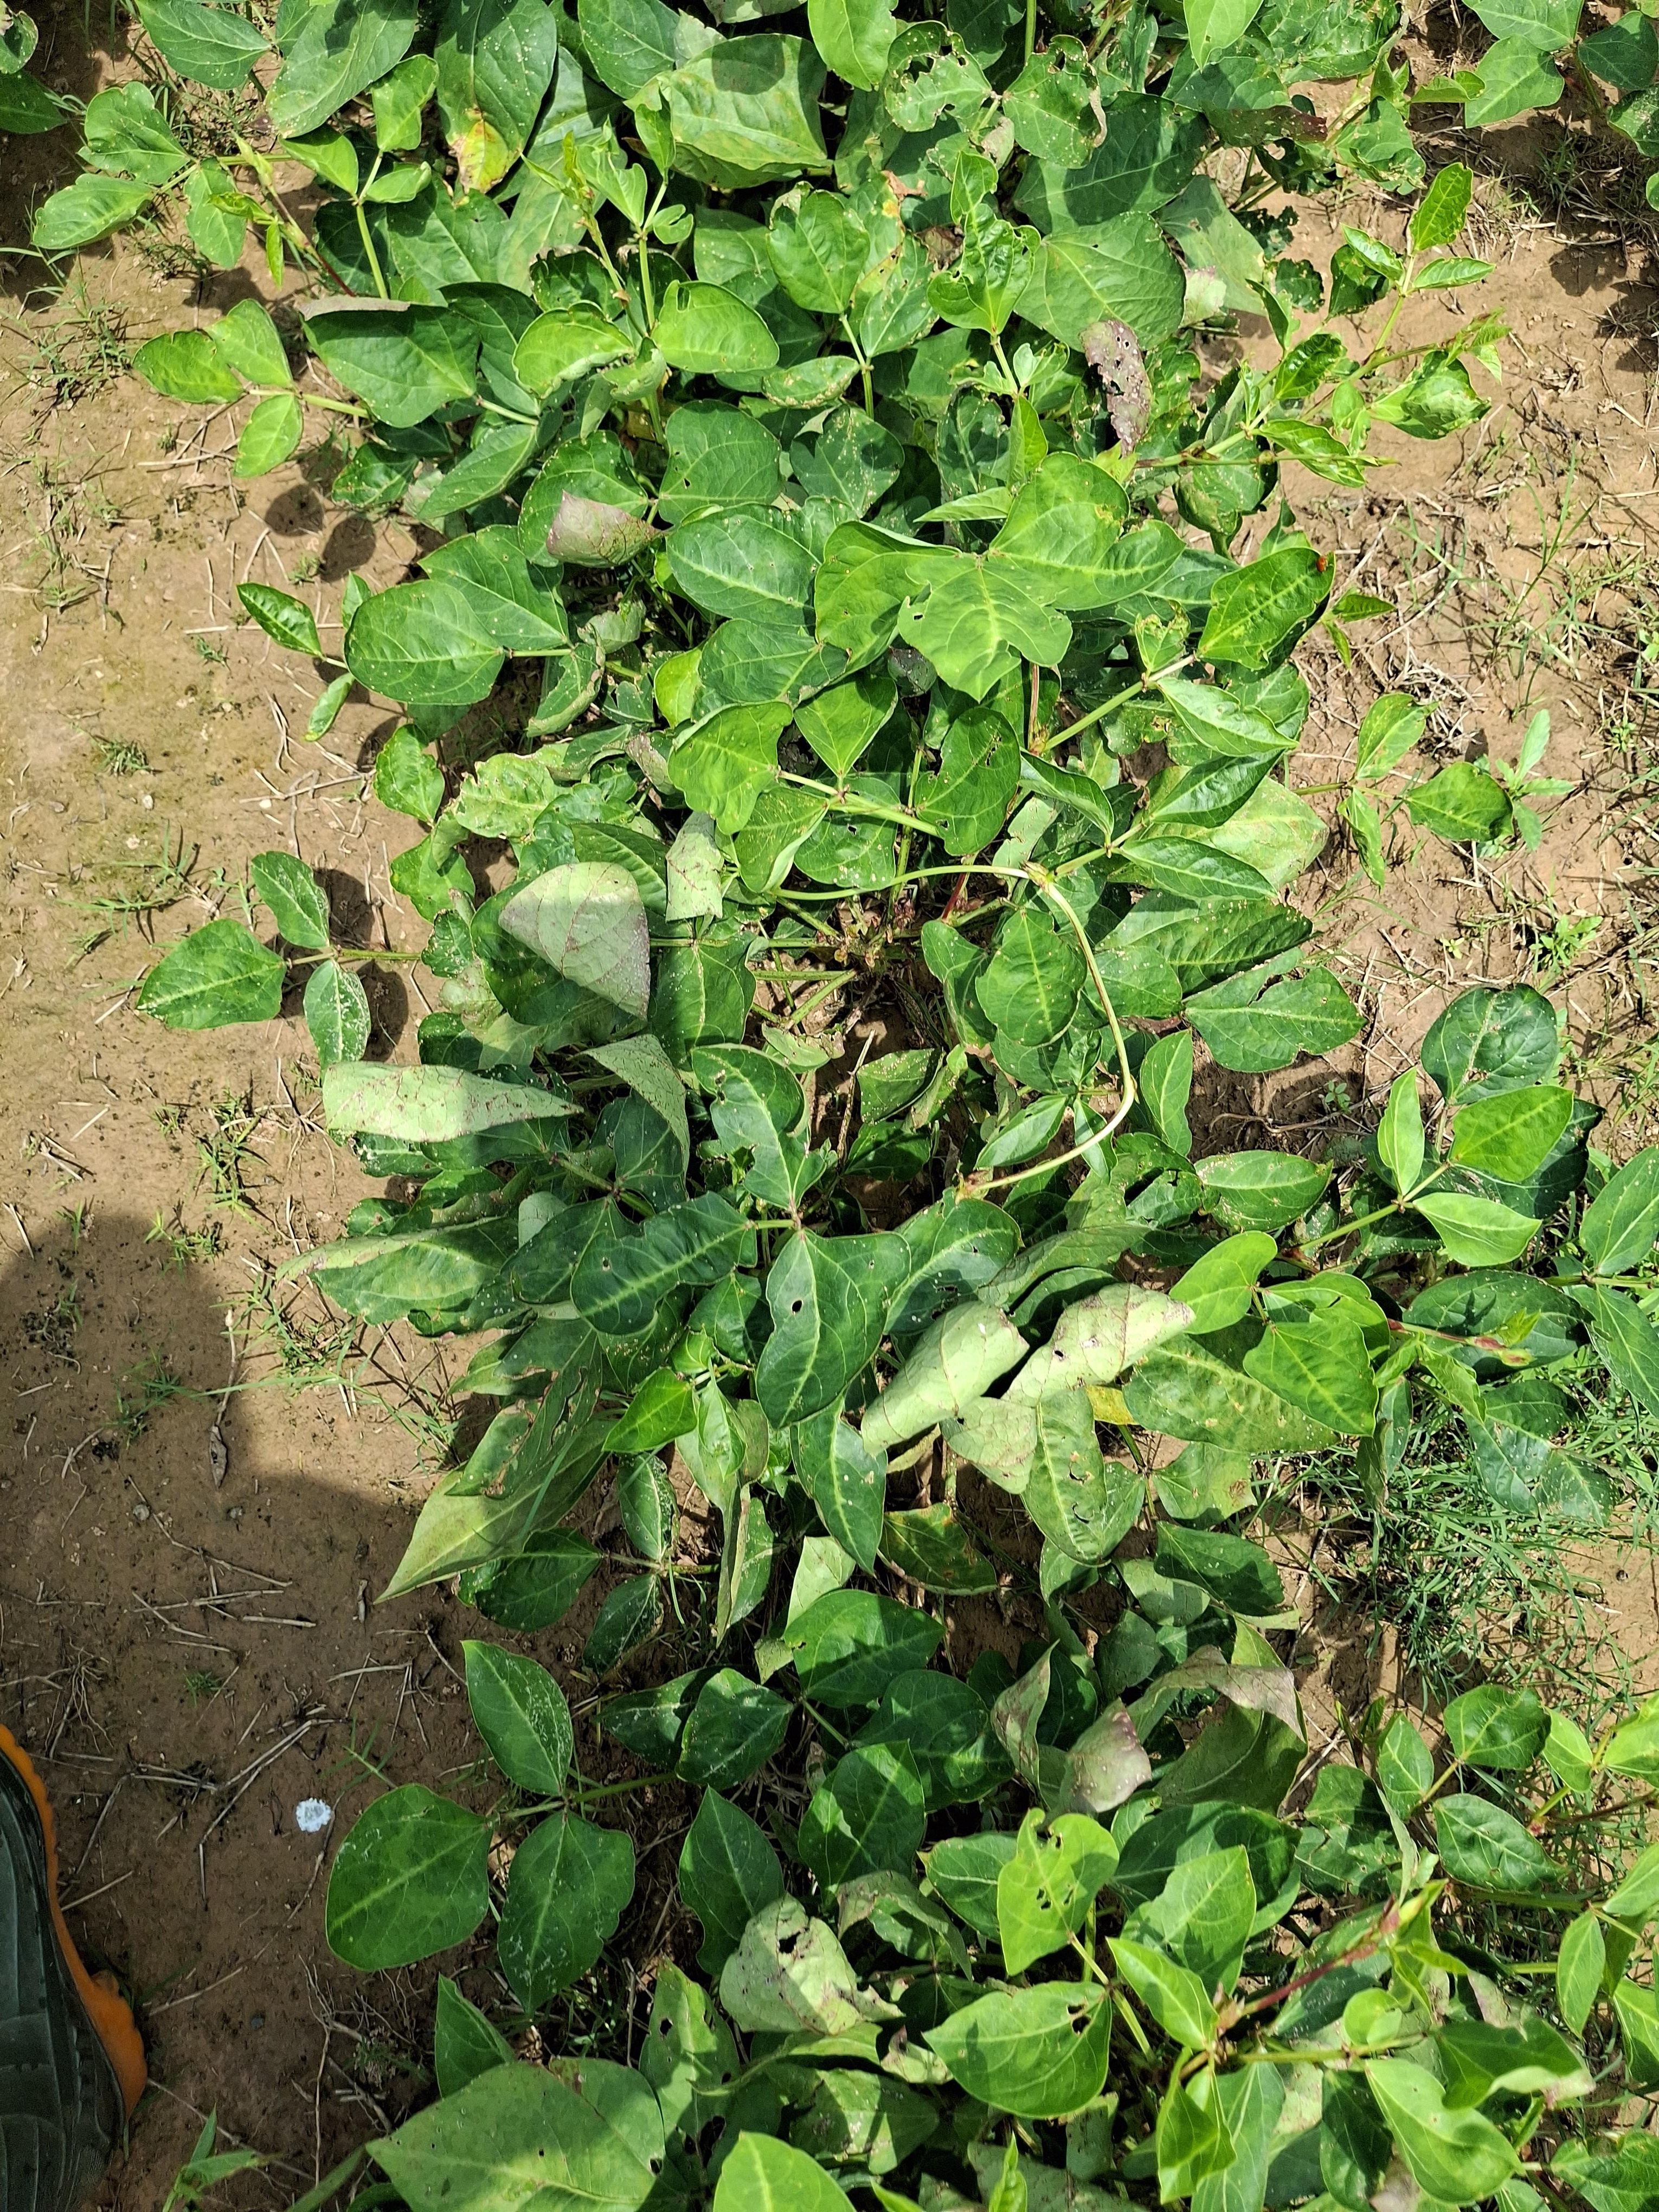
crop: cowpea
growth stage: flowering
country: Nigeria
